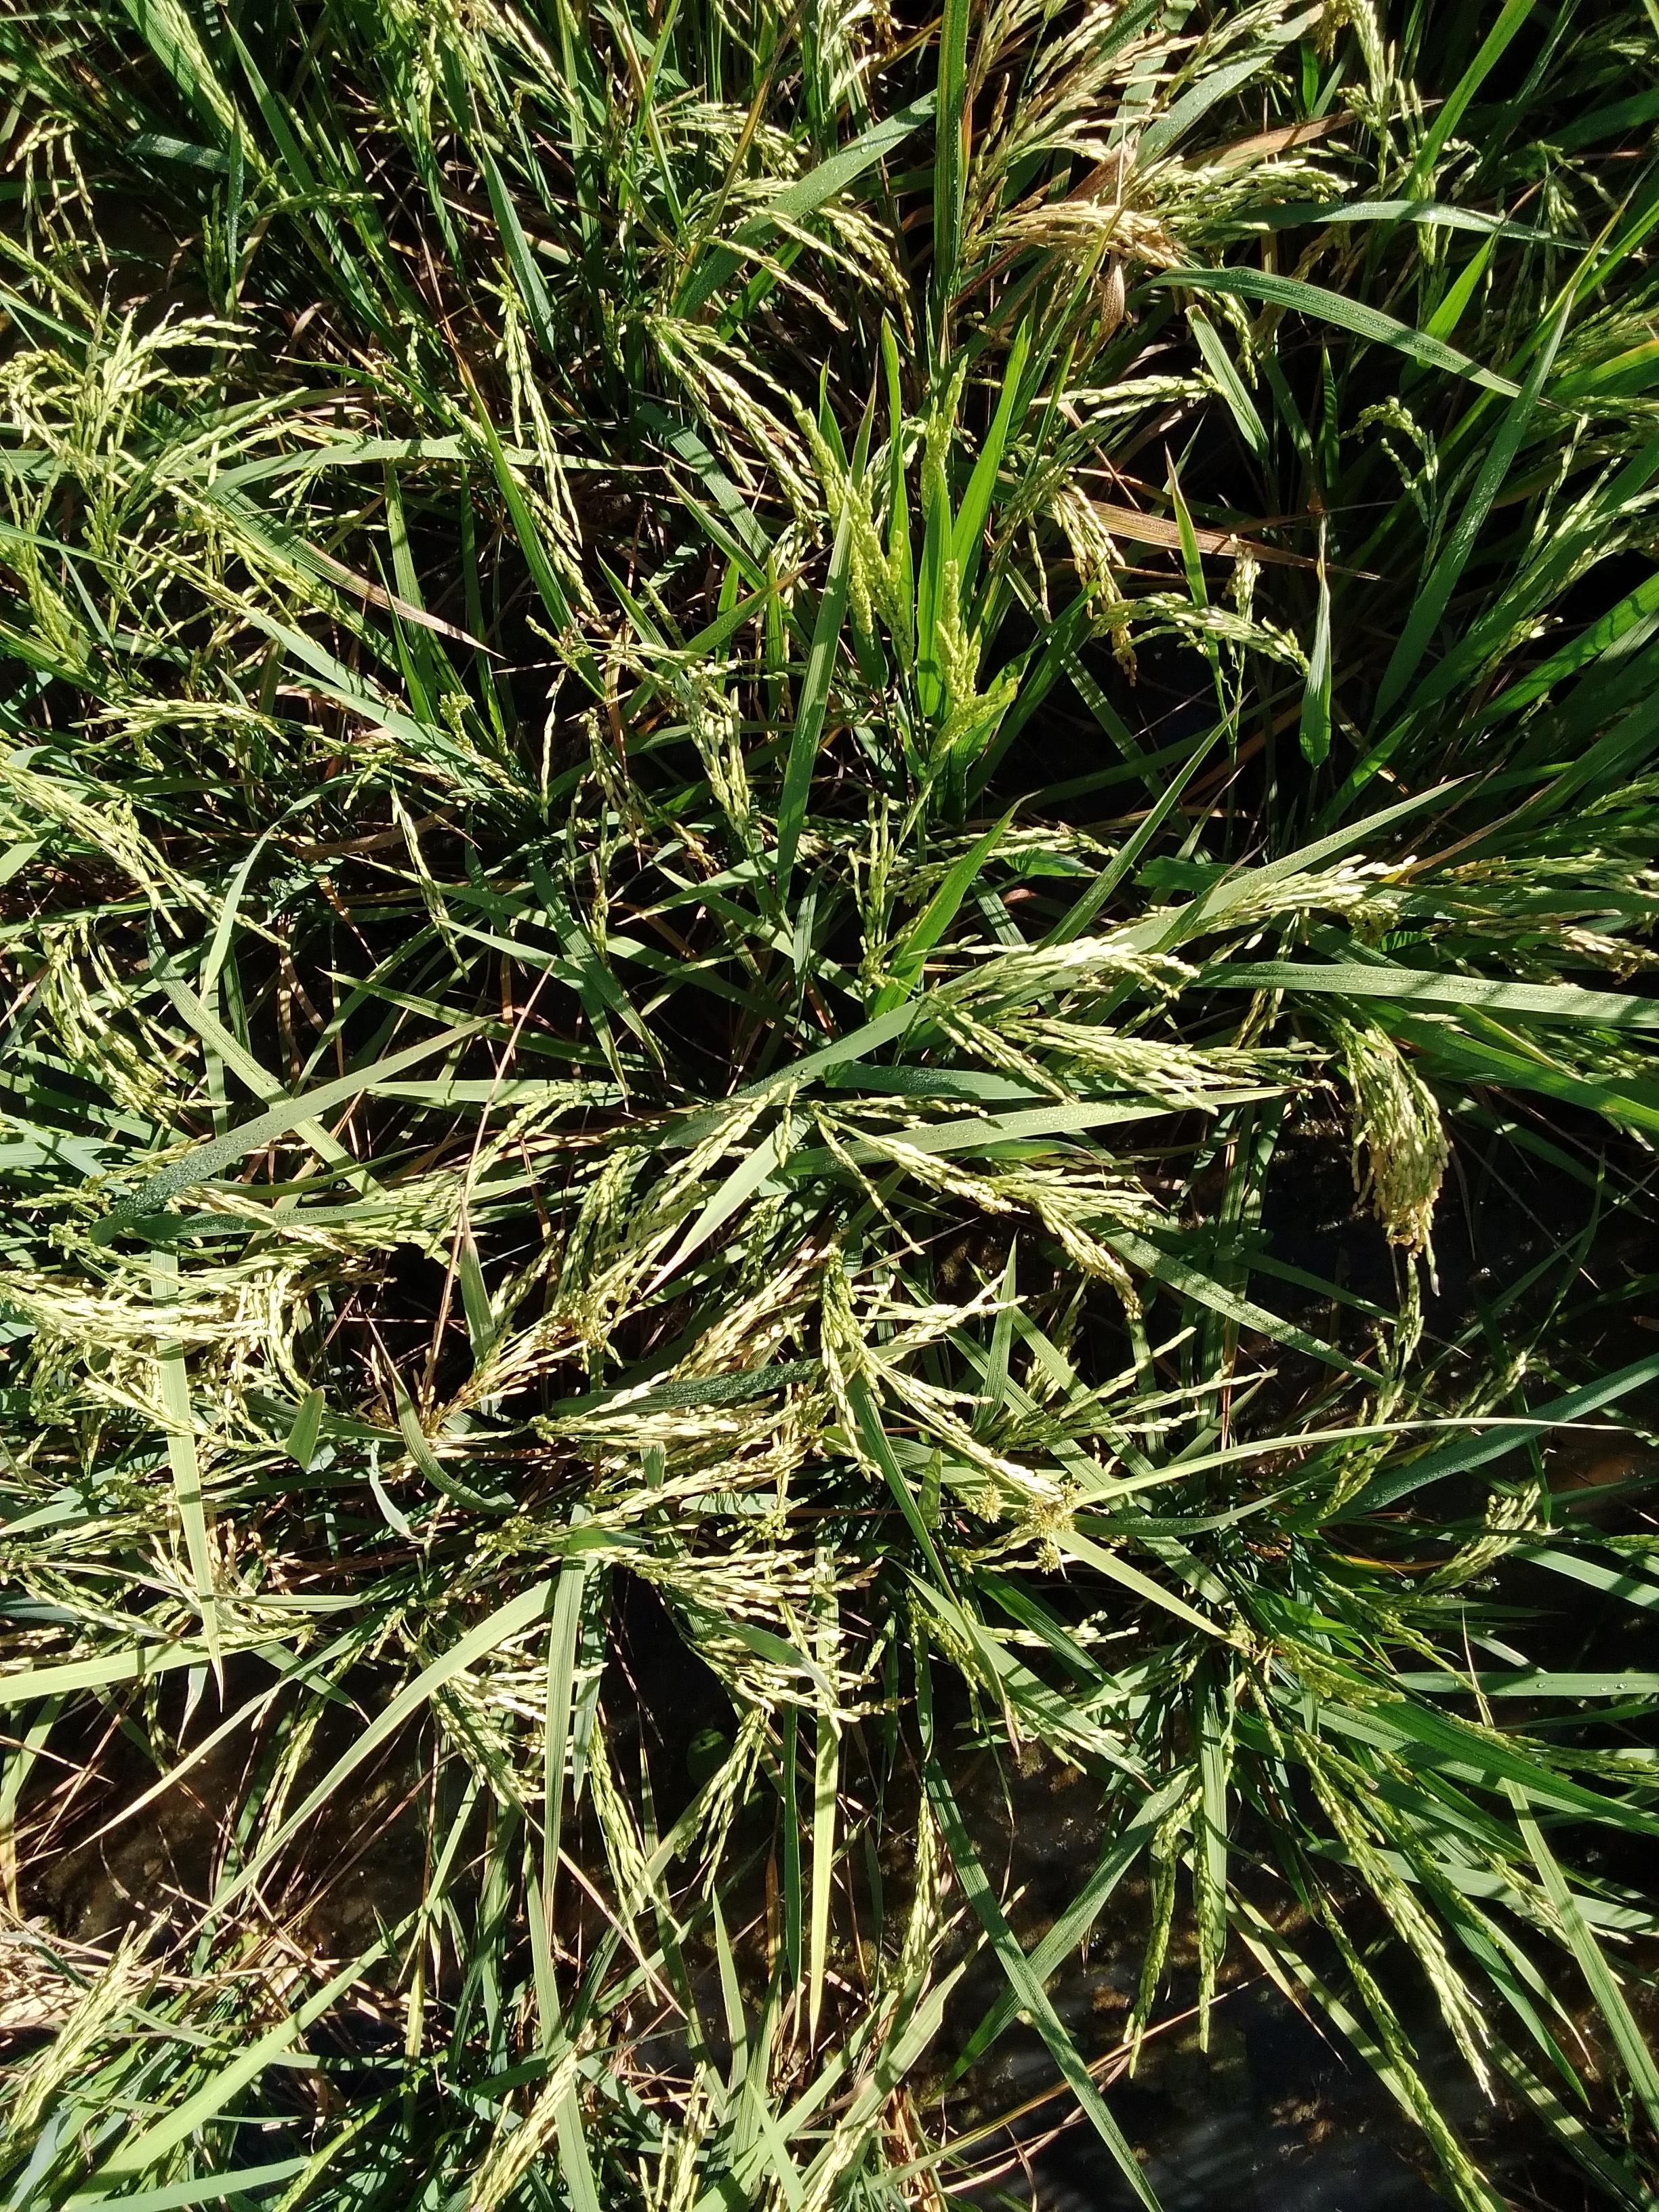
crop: rice
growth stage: flowering
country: Senegal
